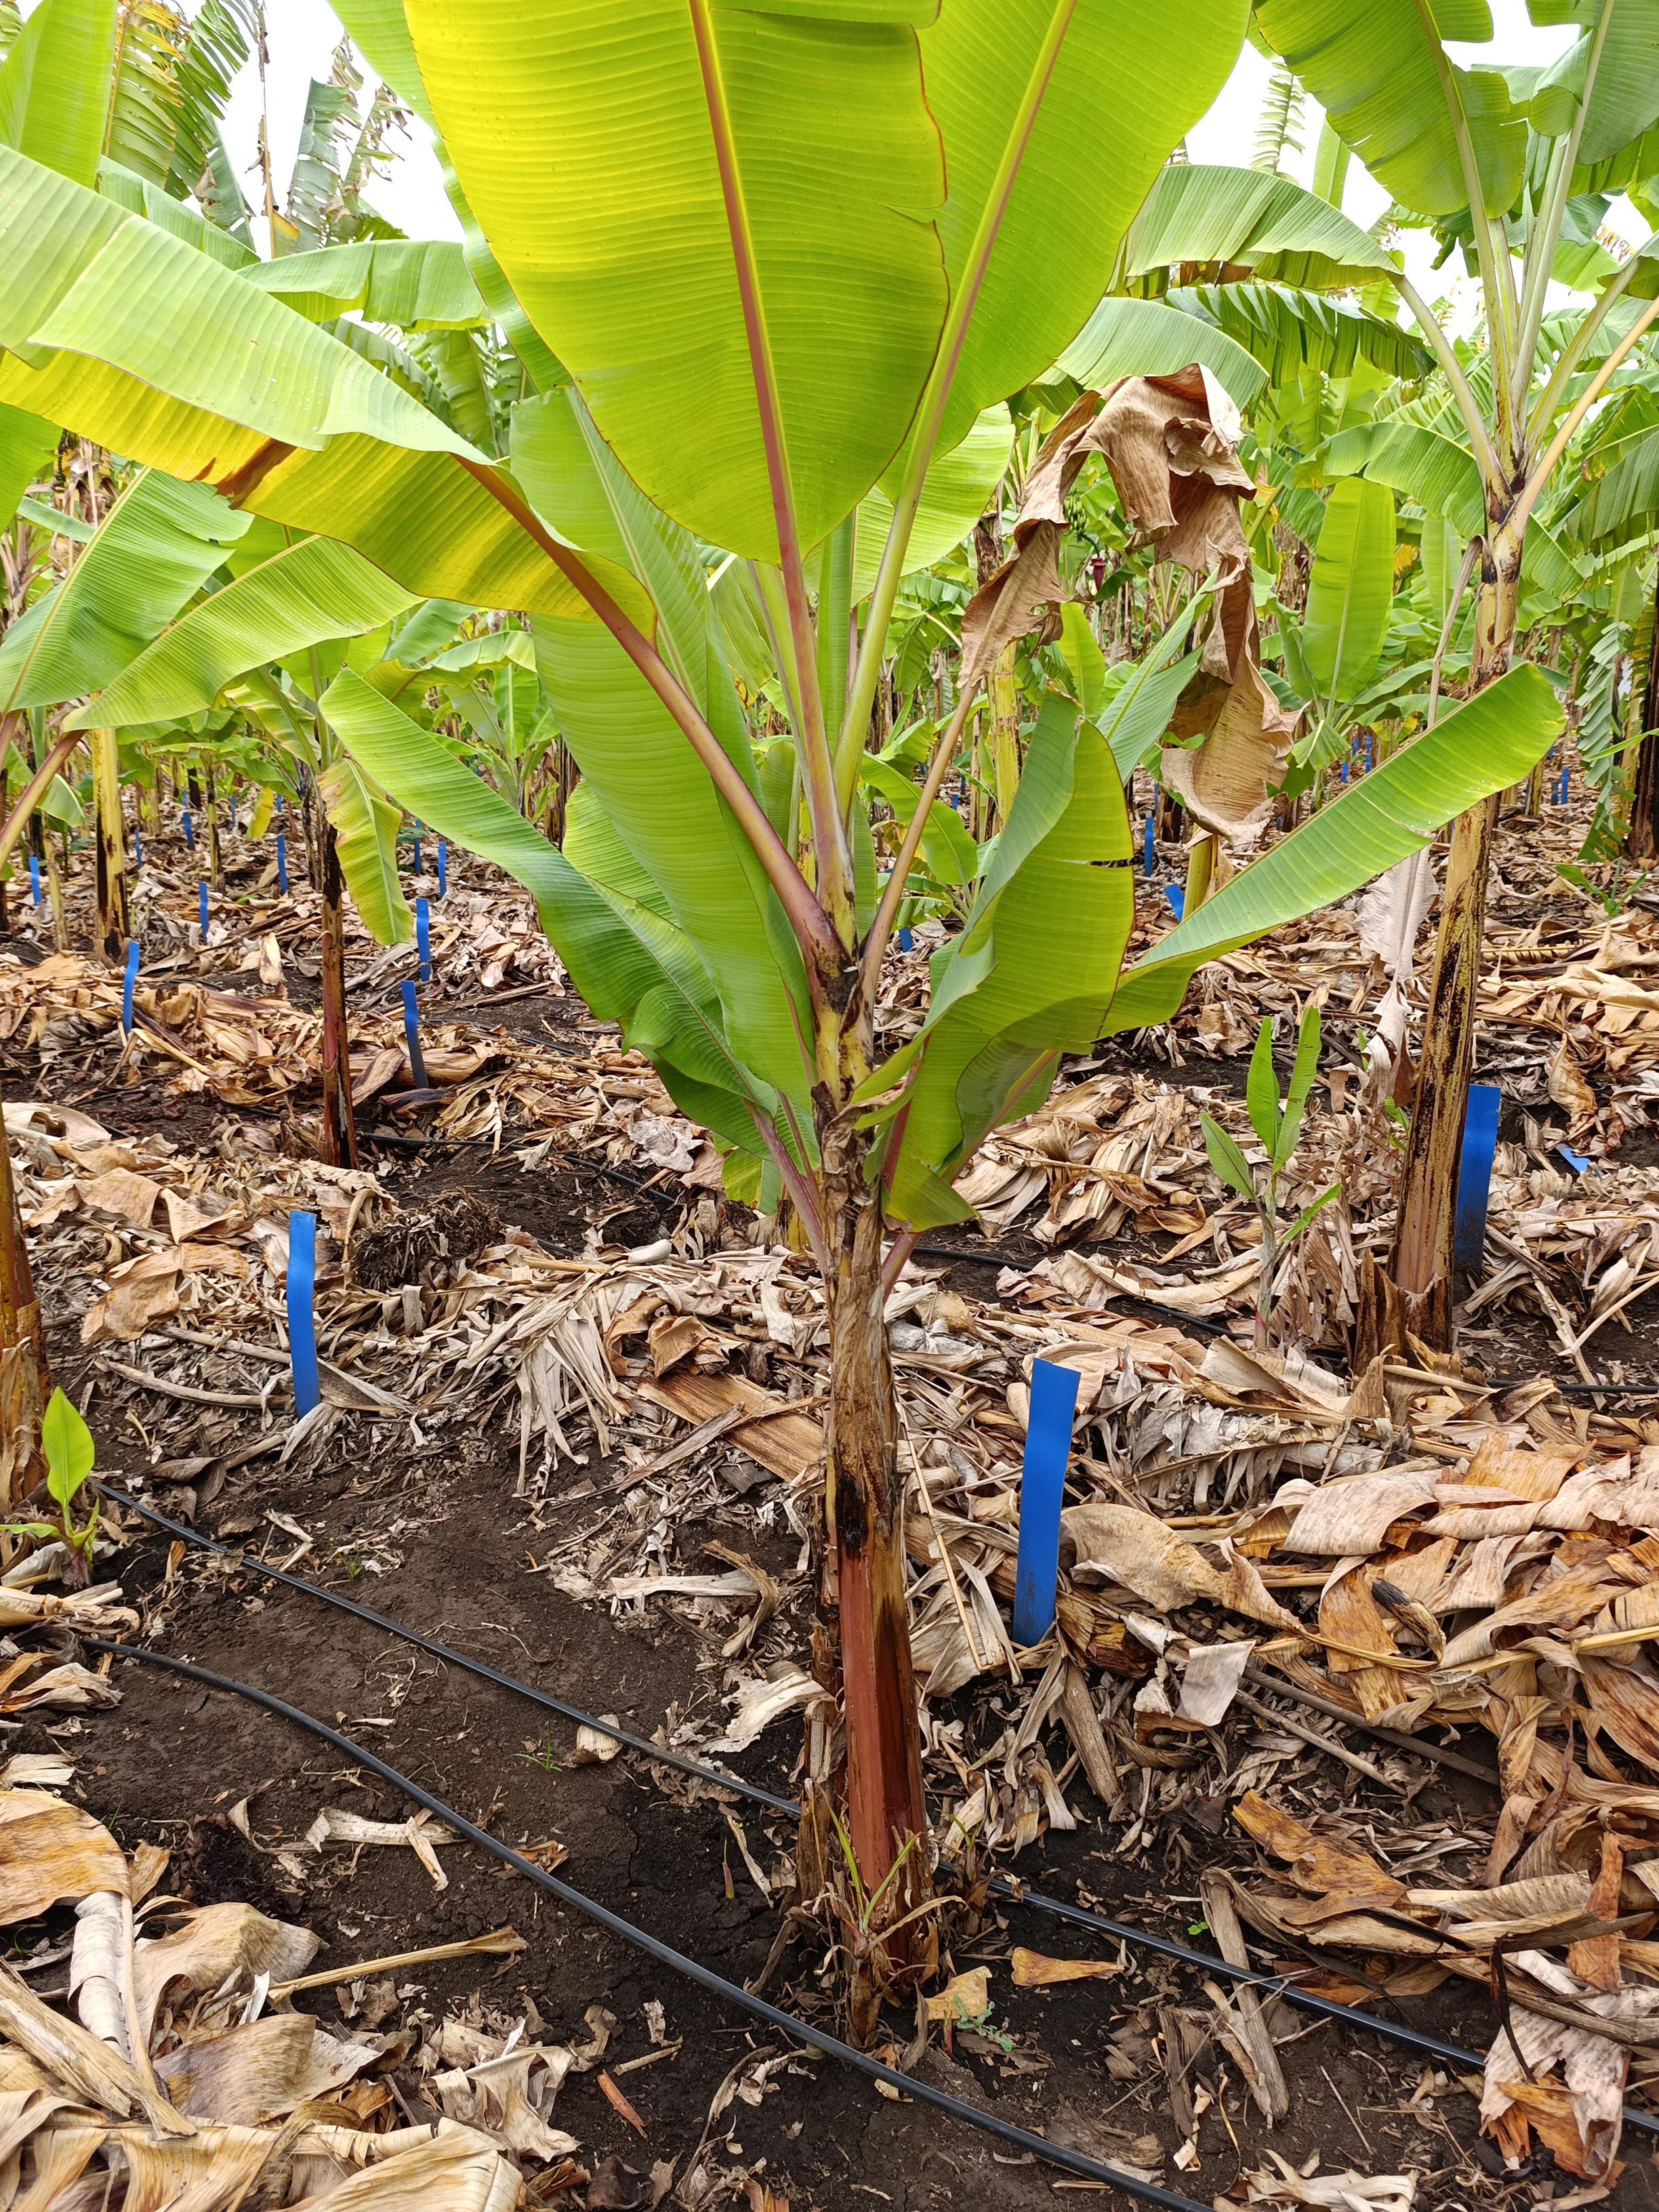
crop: banana
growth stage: vegetative
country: Tanzania
